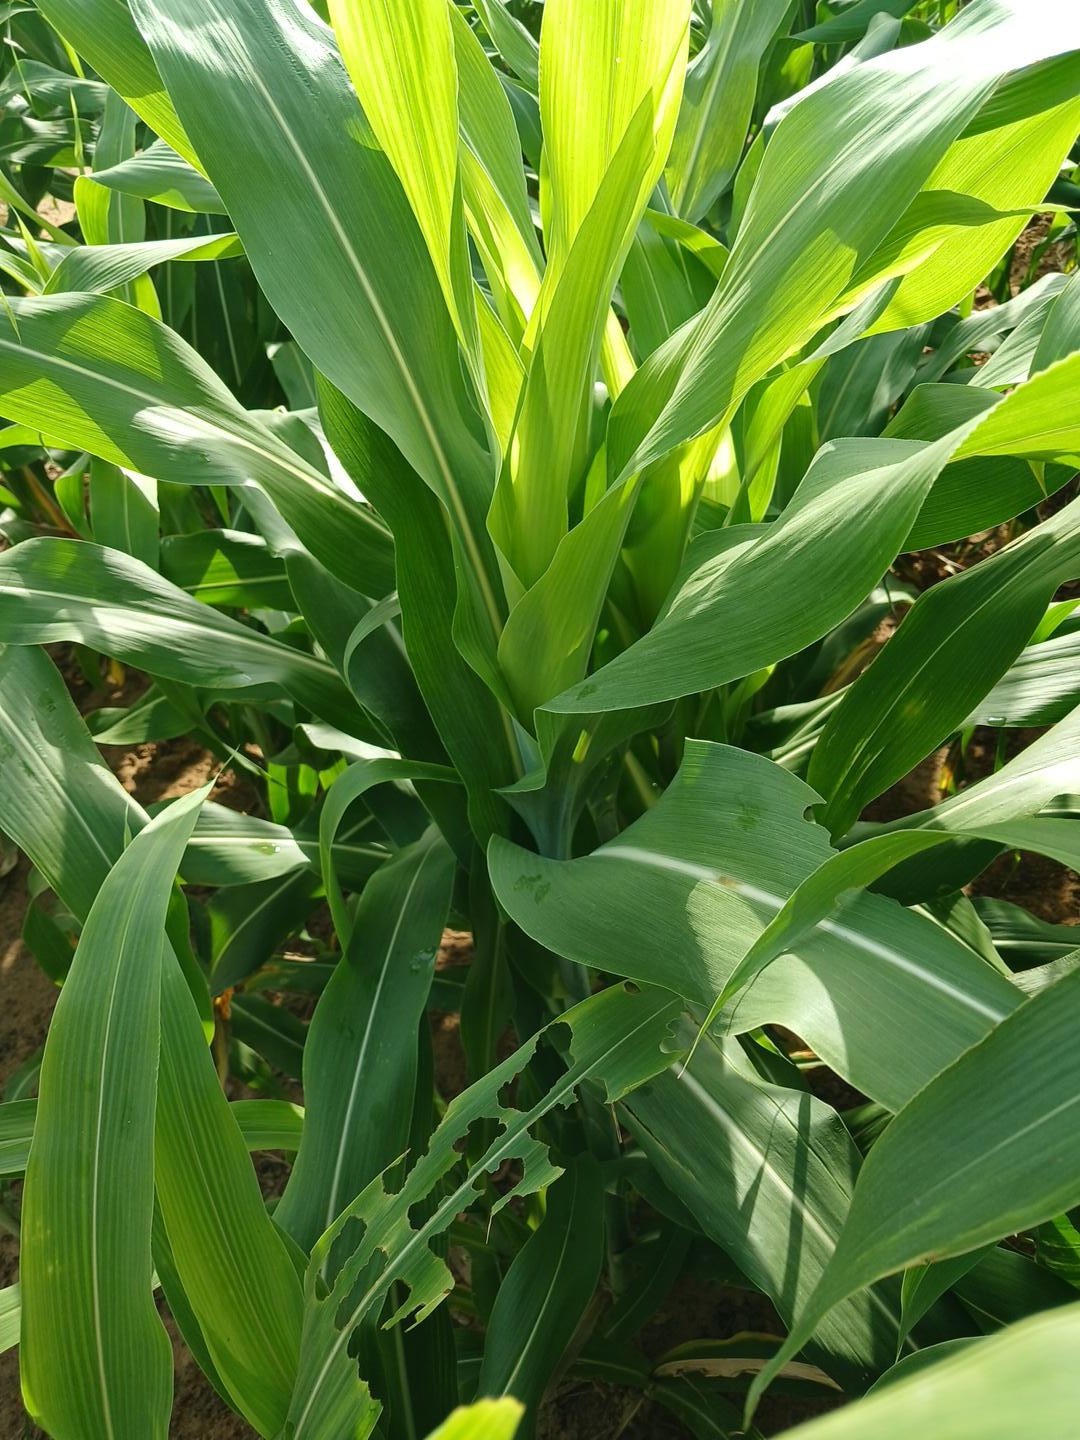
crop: sorghum
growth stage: vegetative
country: Senegal
